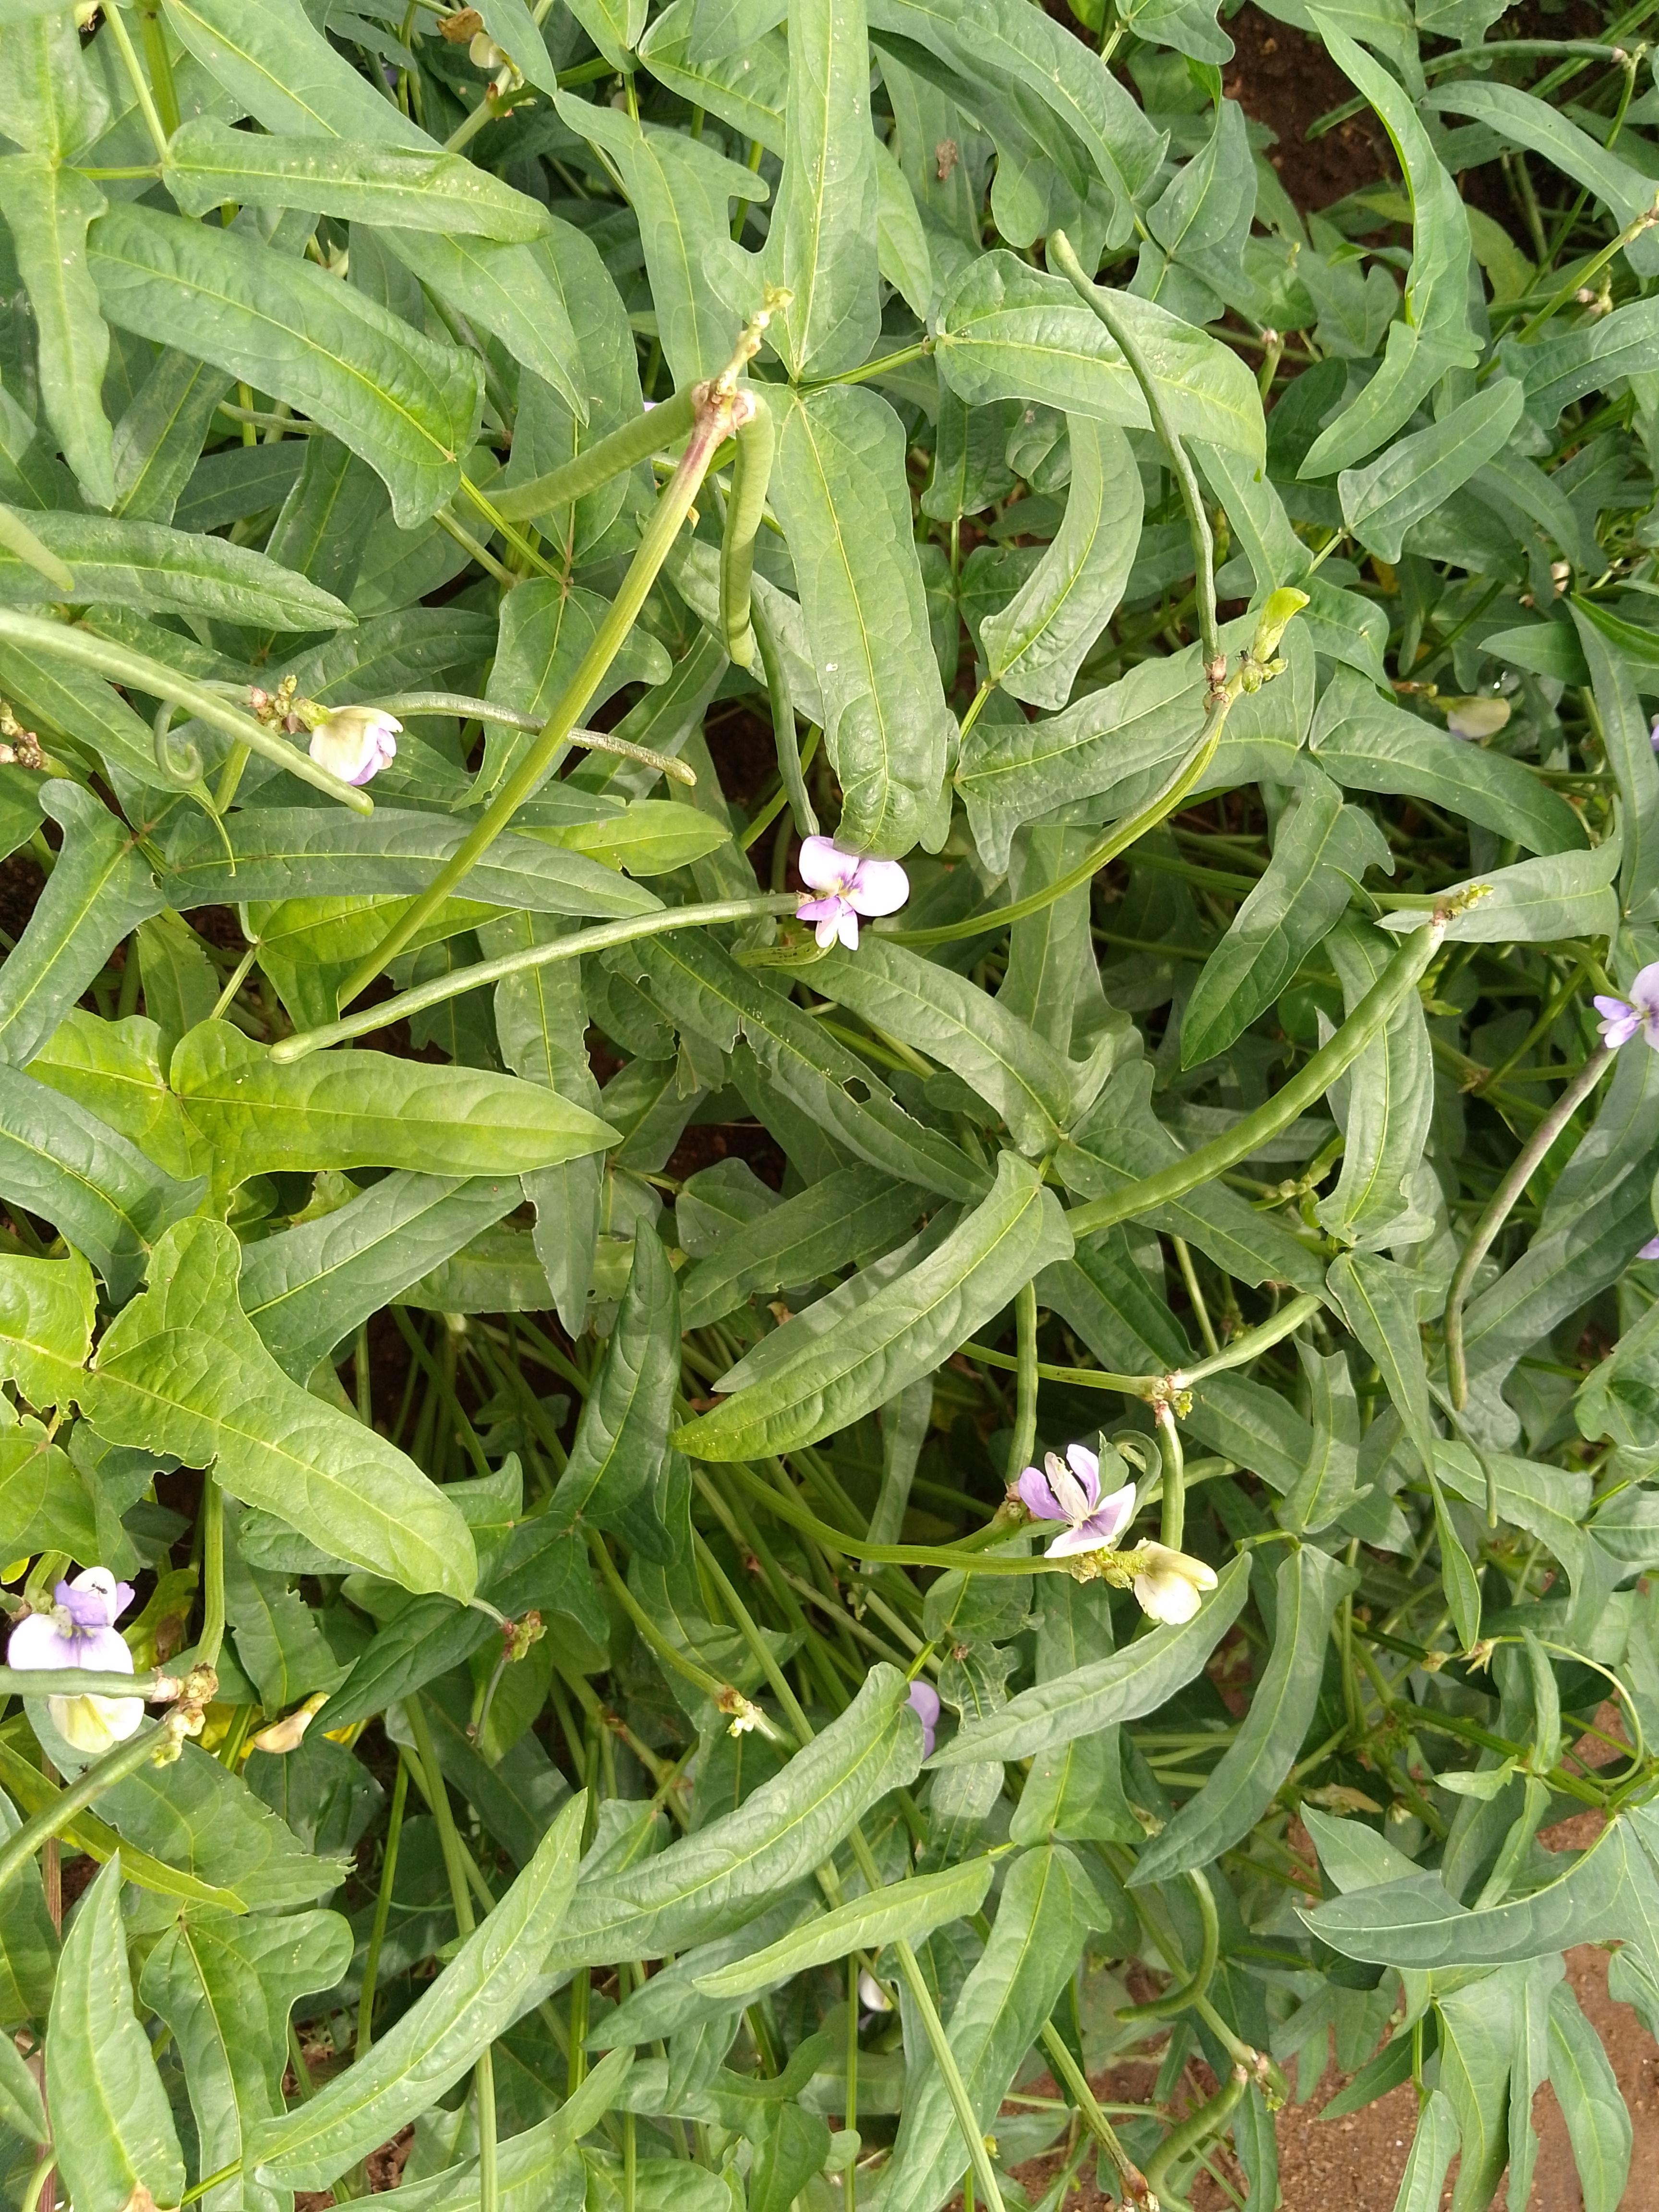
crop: cowpea
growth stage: development pod
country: Malawi
